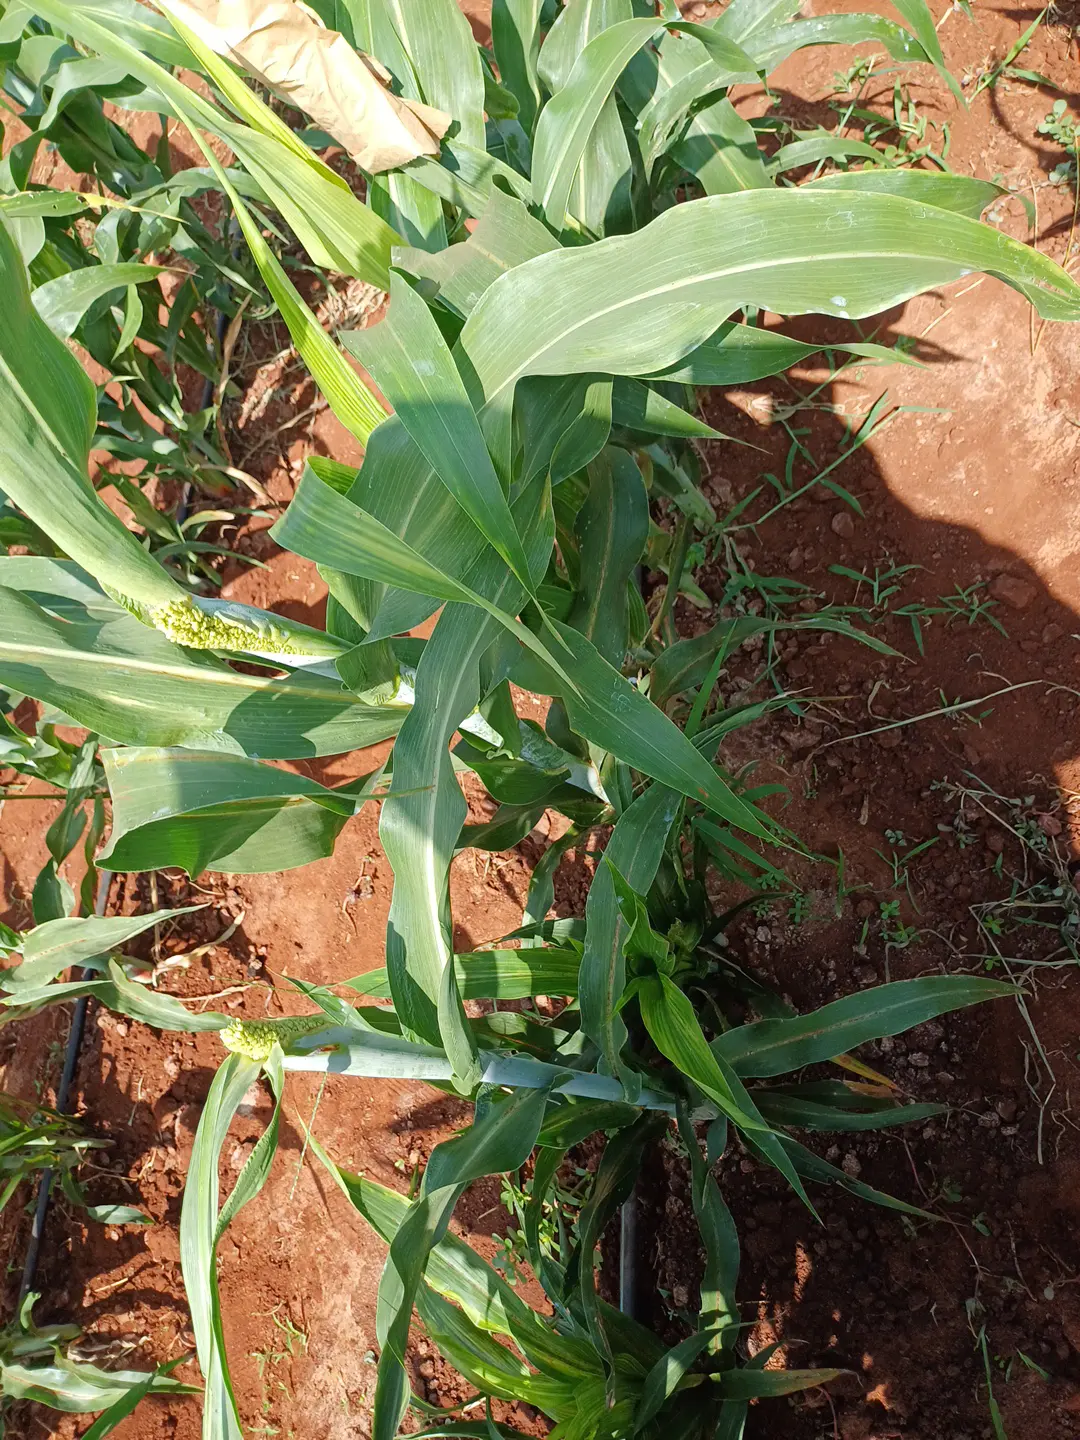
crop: sorghum
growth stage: heading tuber
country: Kenya
